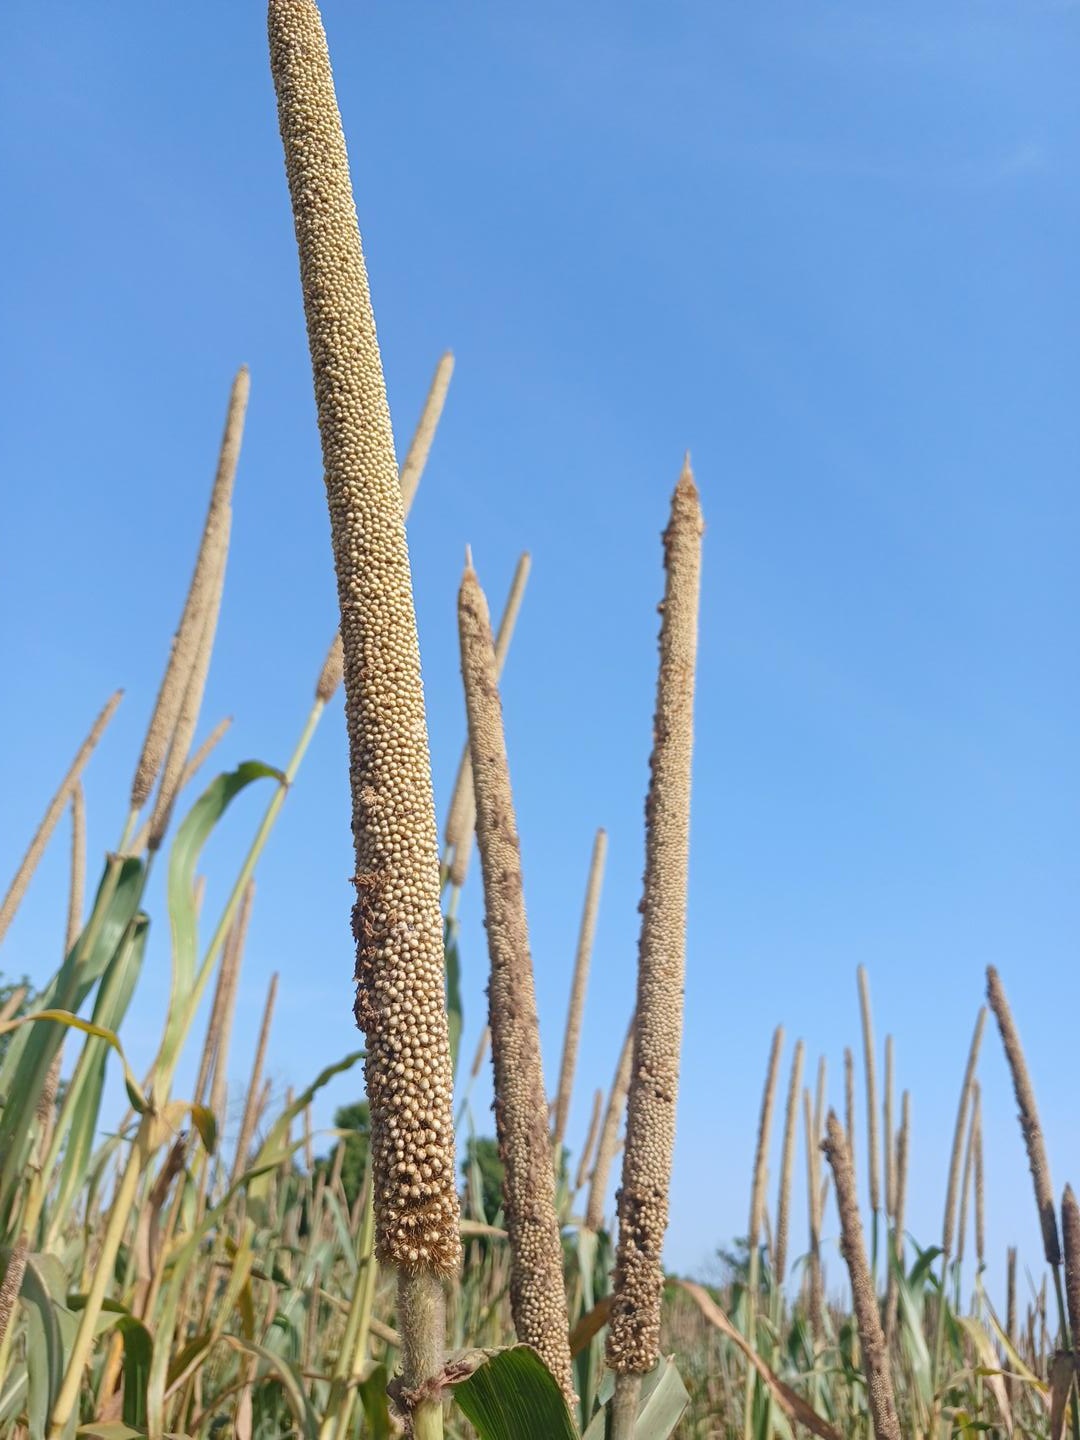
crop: pearl millet
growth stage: maturity
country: Senegal
